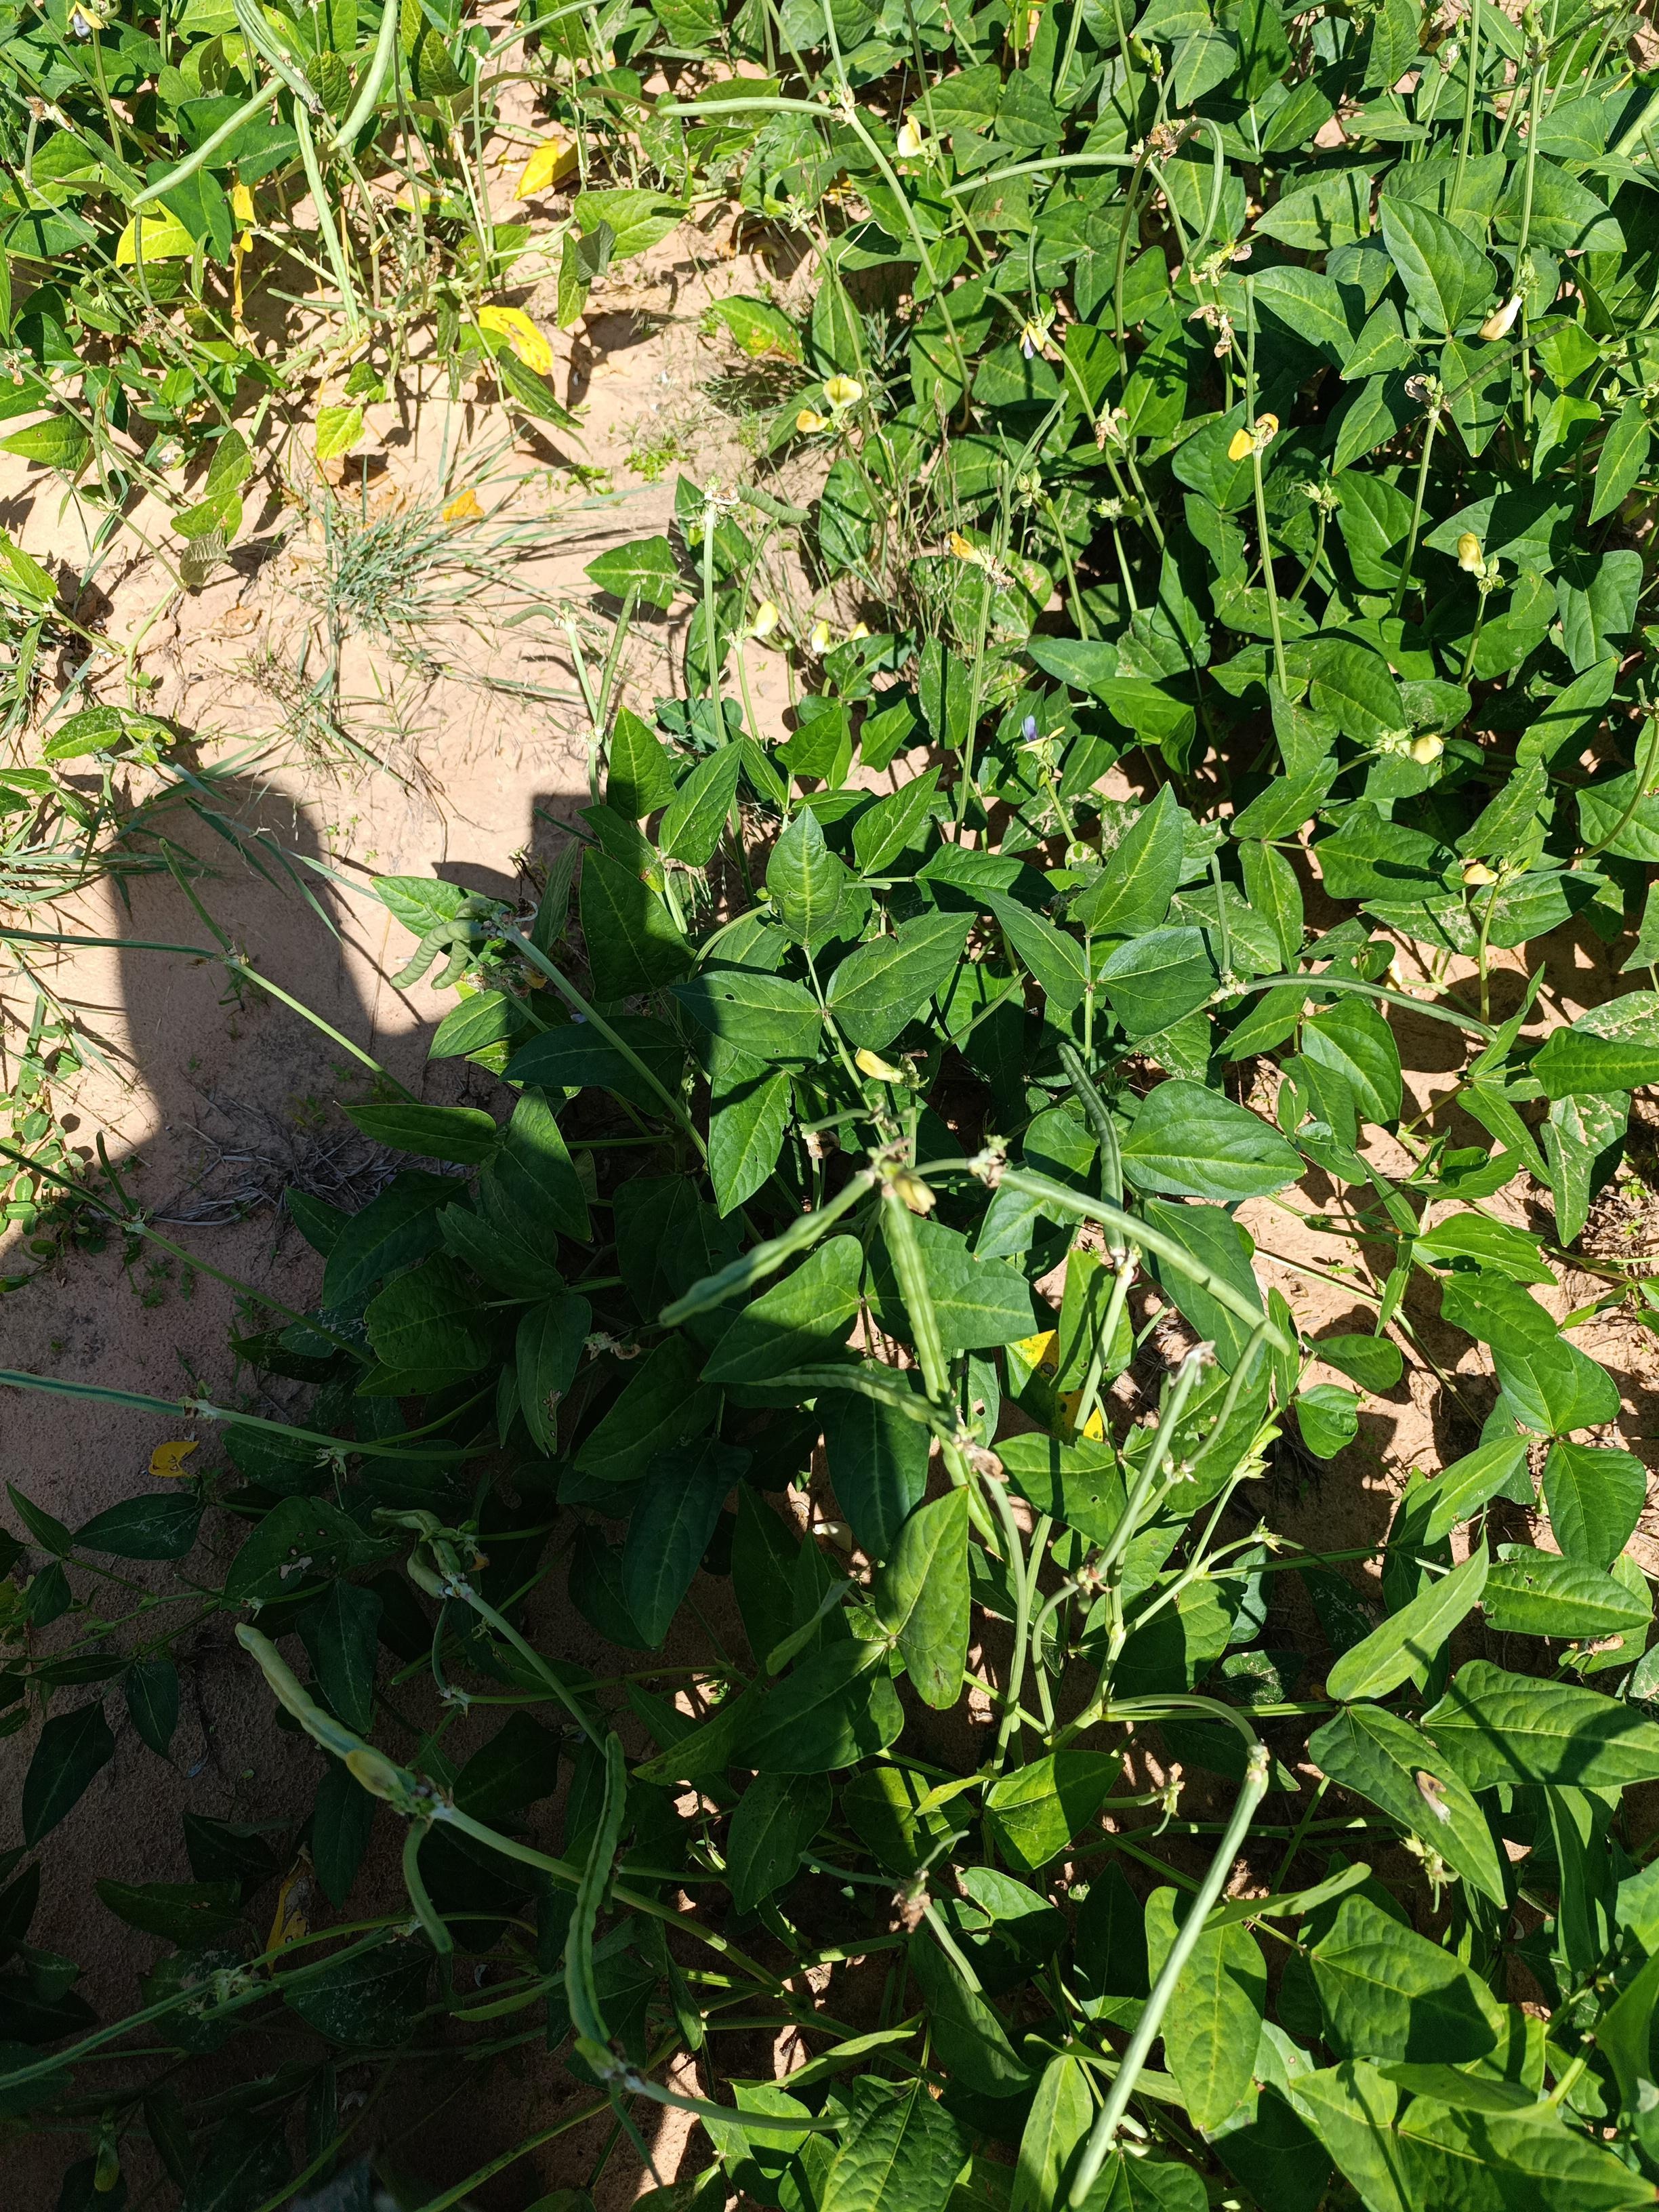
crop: cowpea
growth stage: development pod
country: Nigeria
